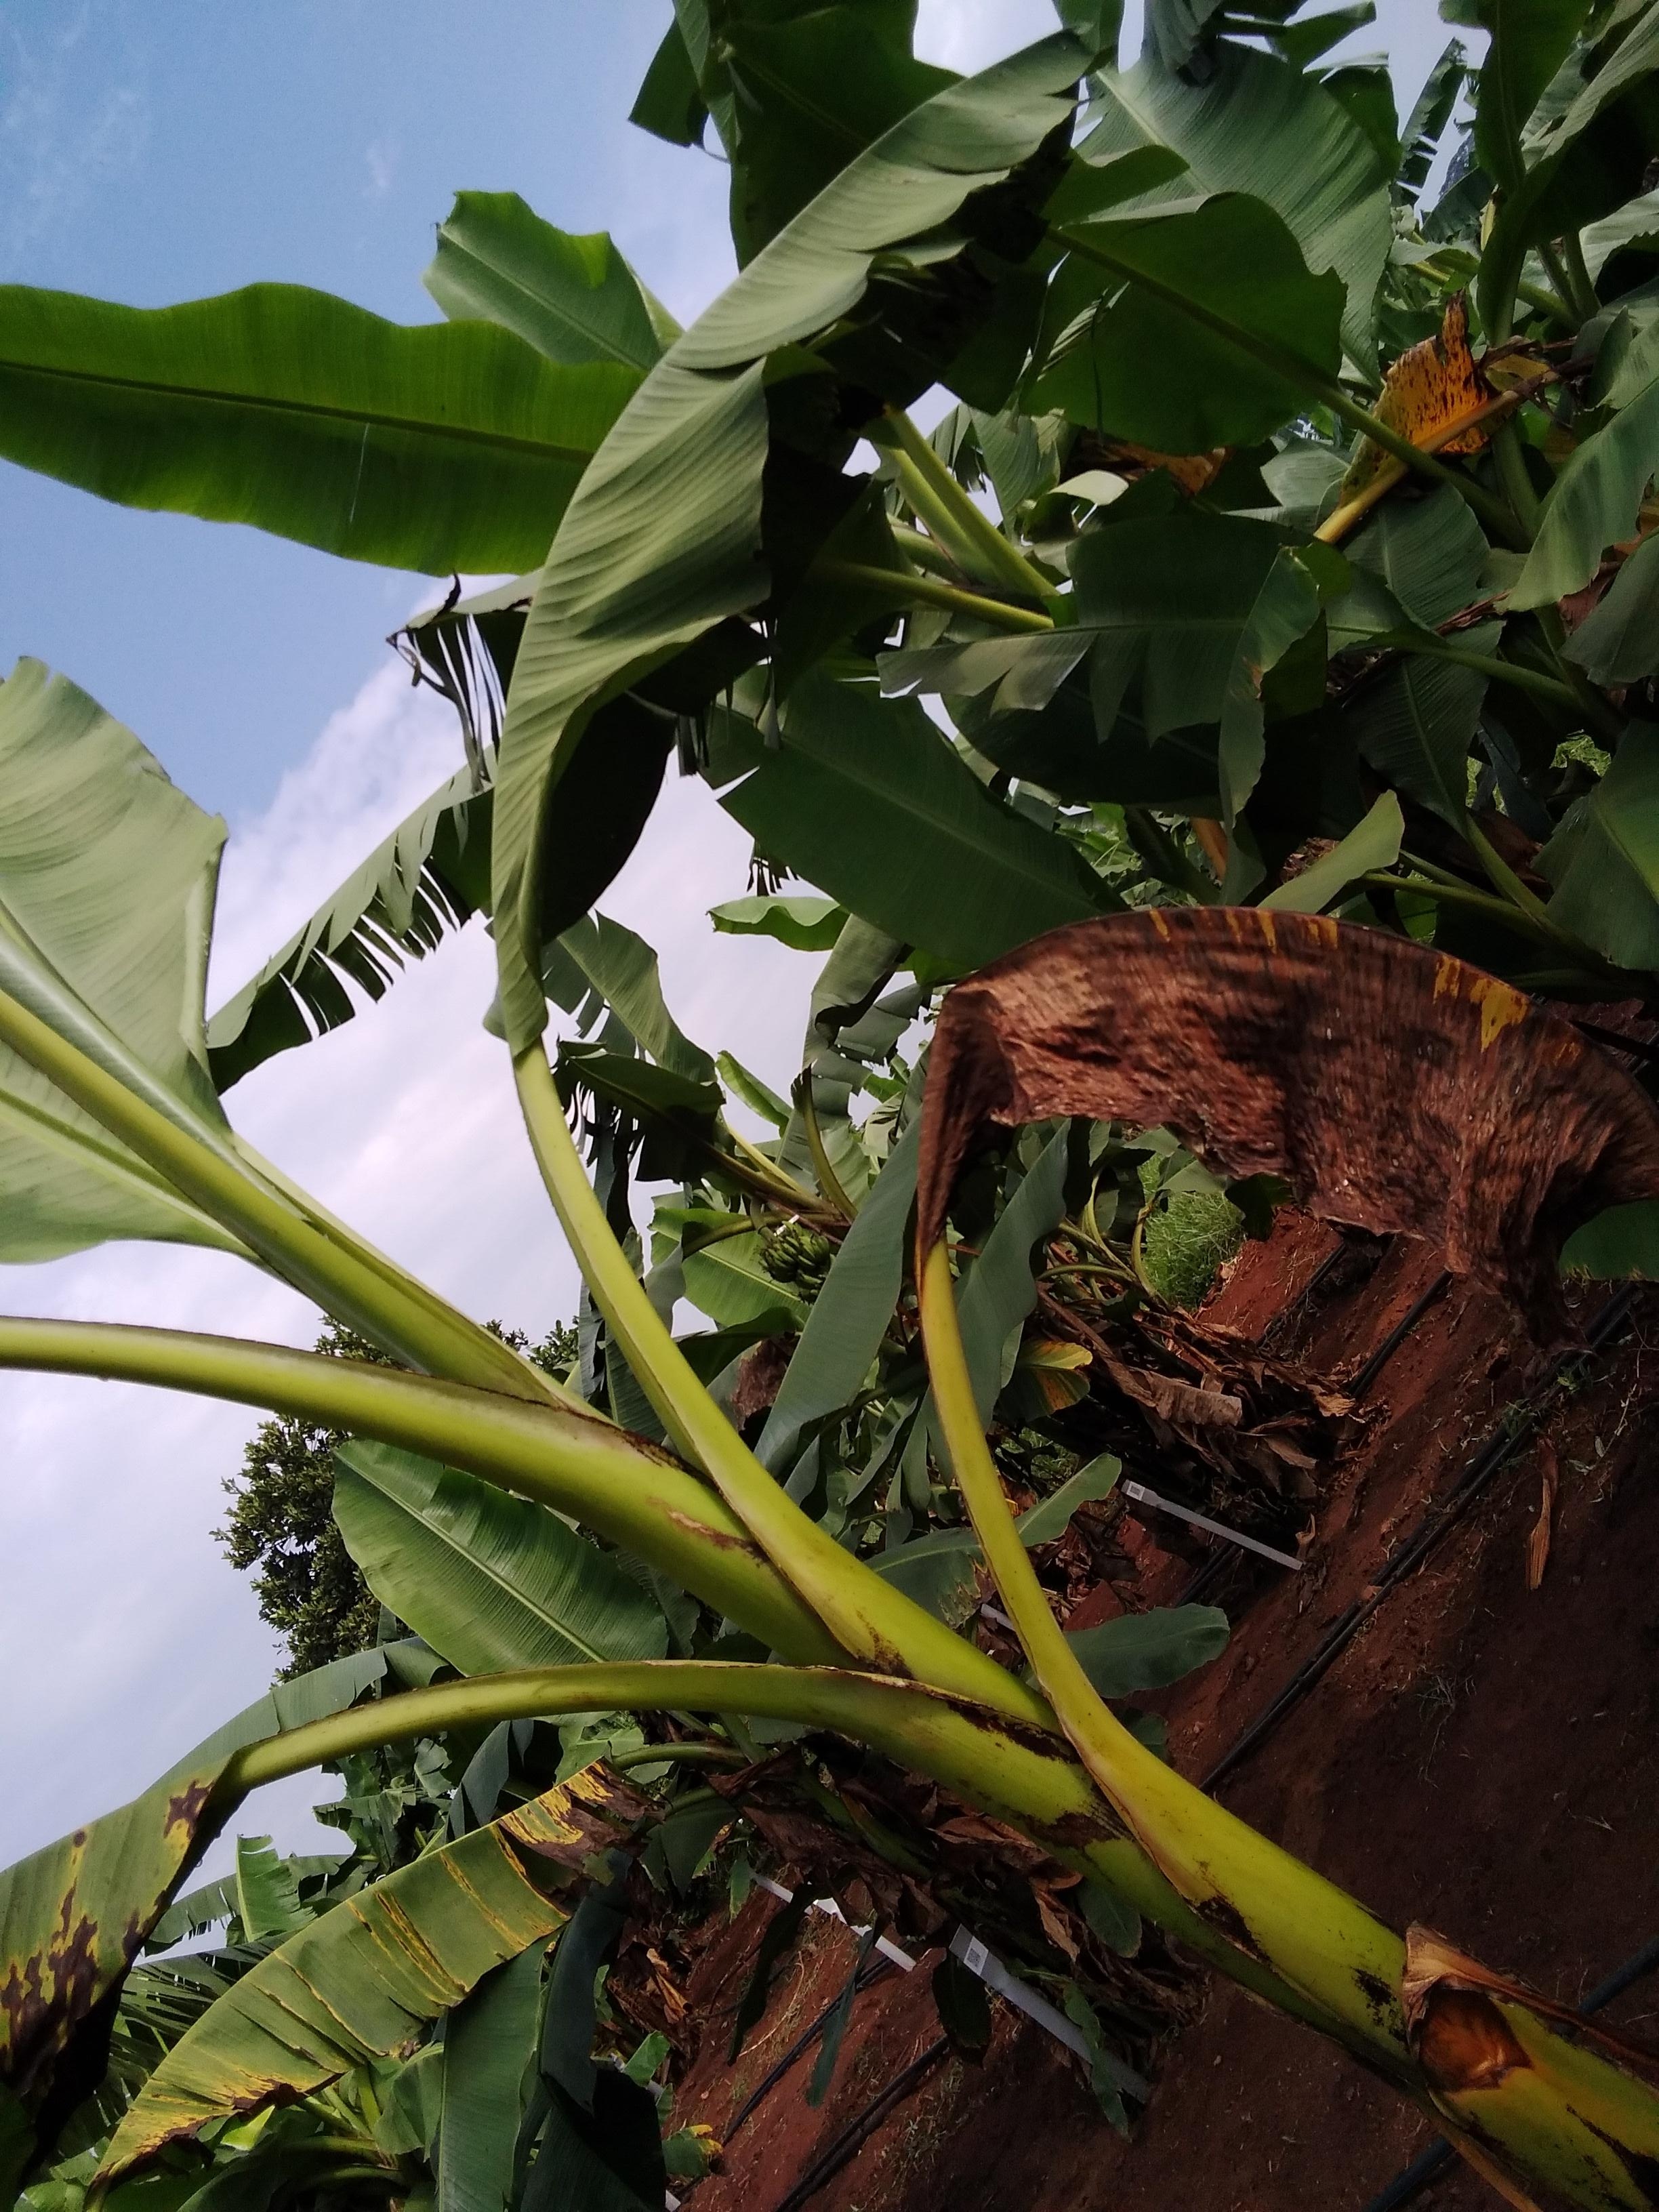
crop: banana
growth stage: vegetative
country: Uganda
